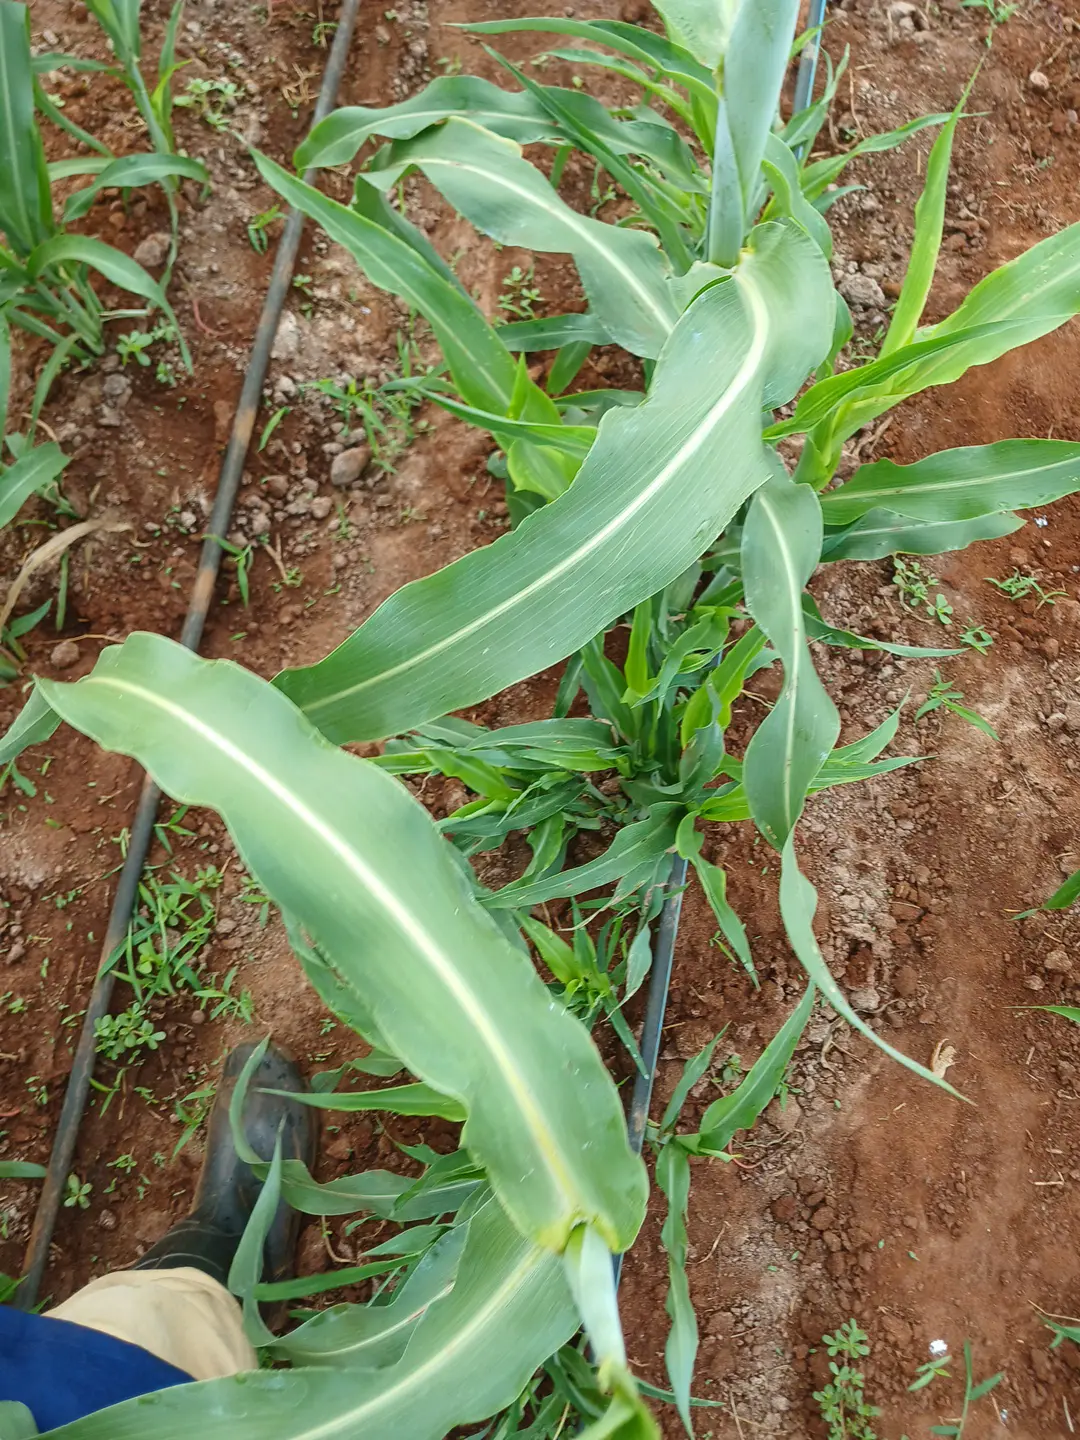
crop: sorghum
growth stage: elongation stem
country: Kenya
